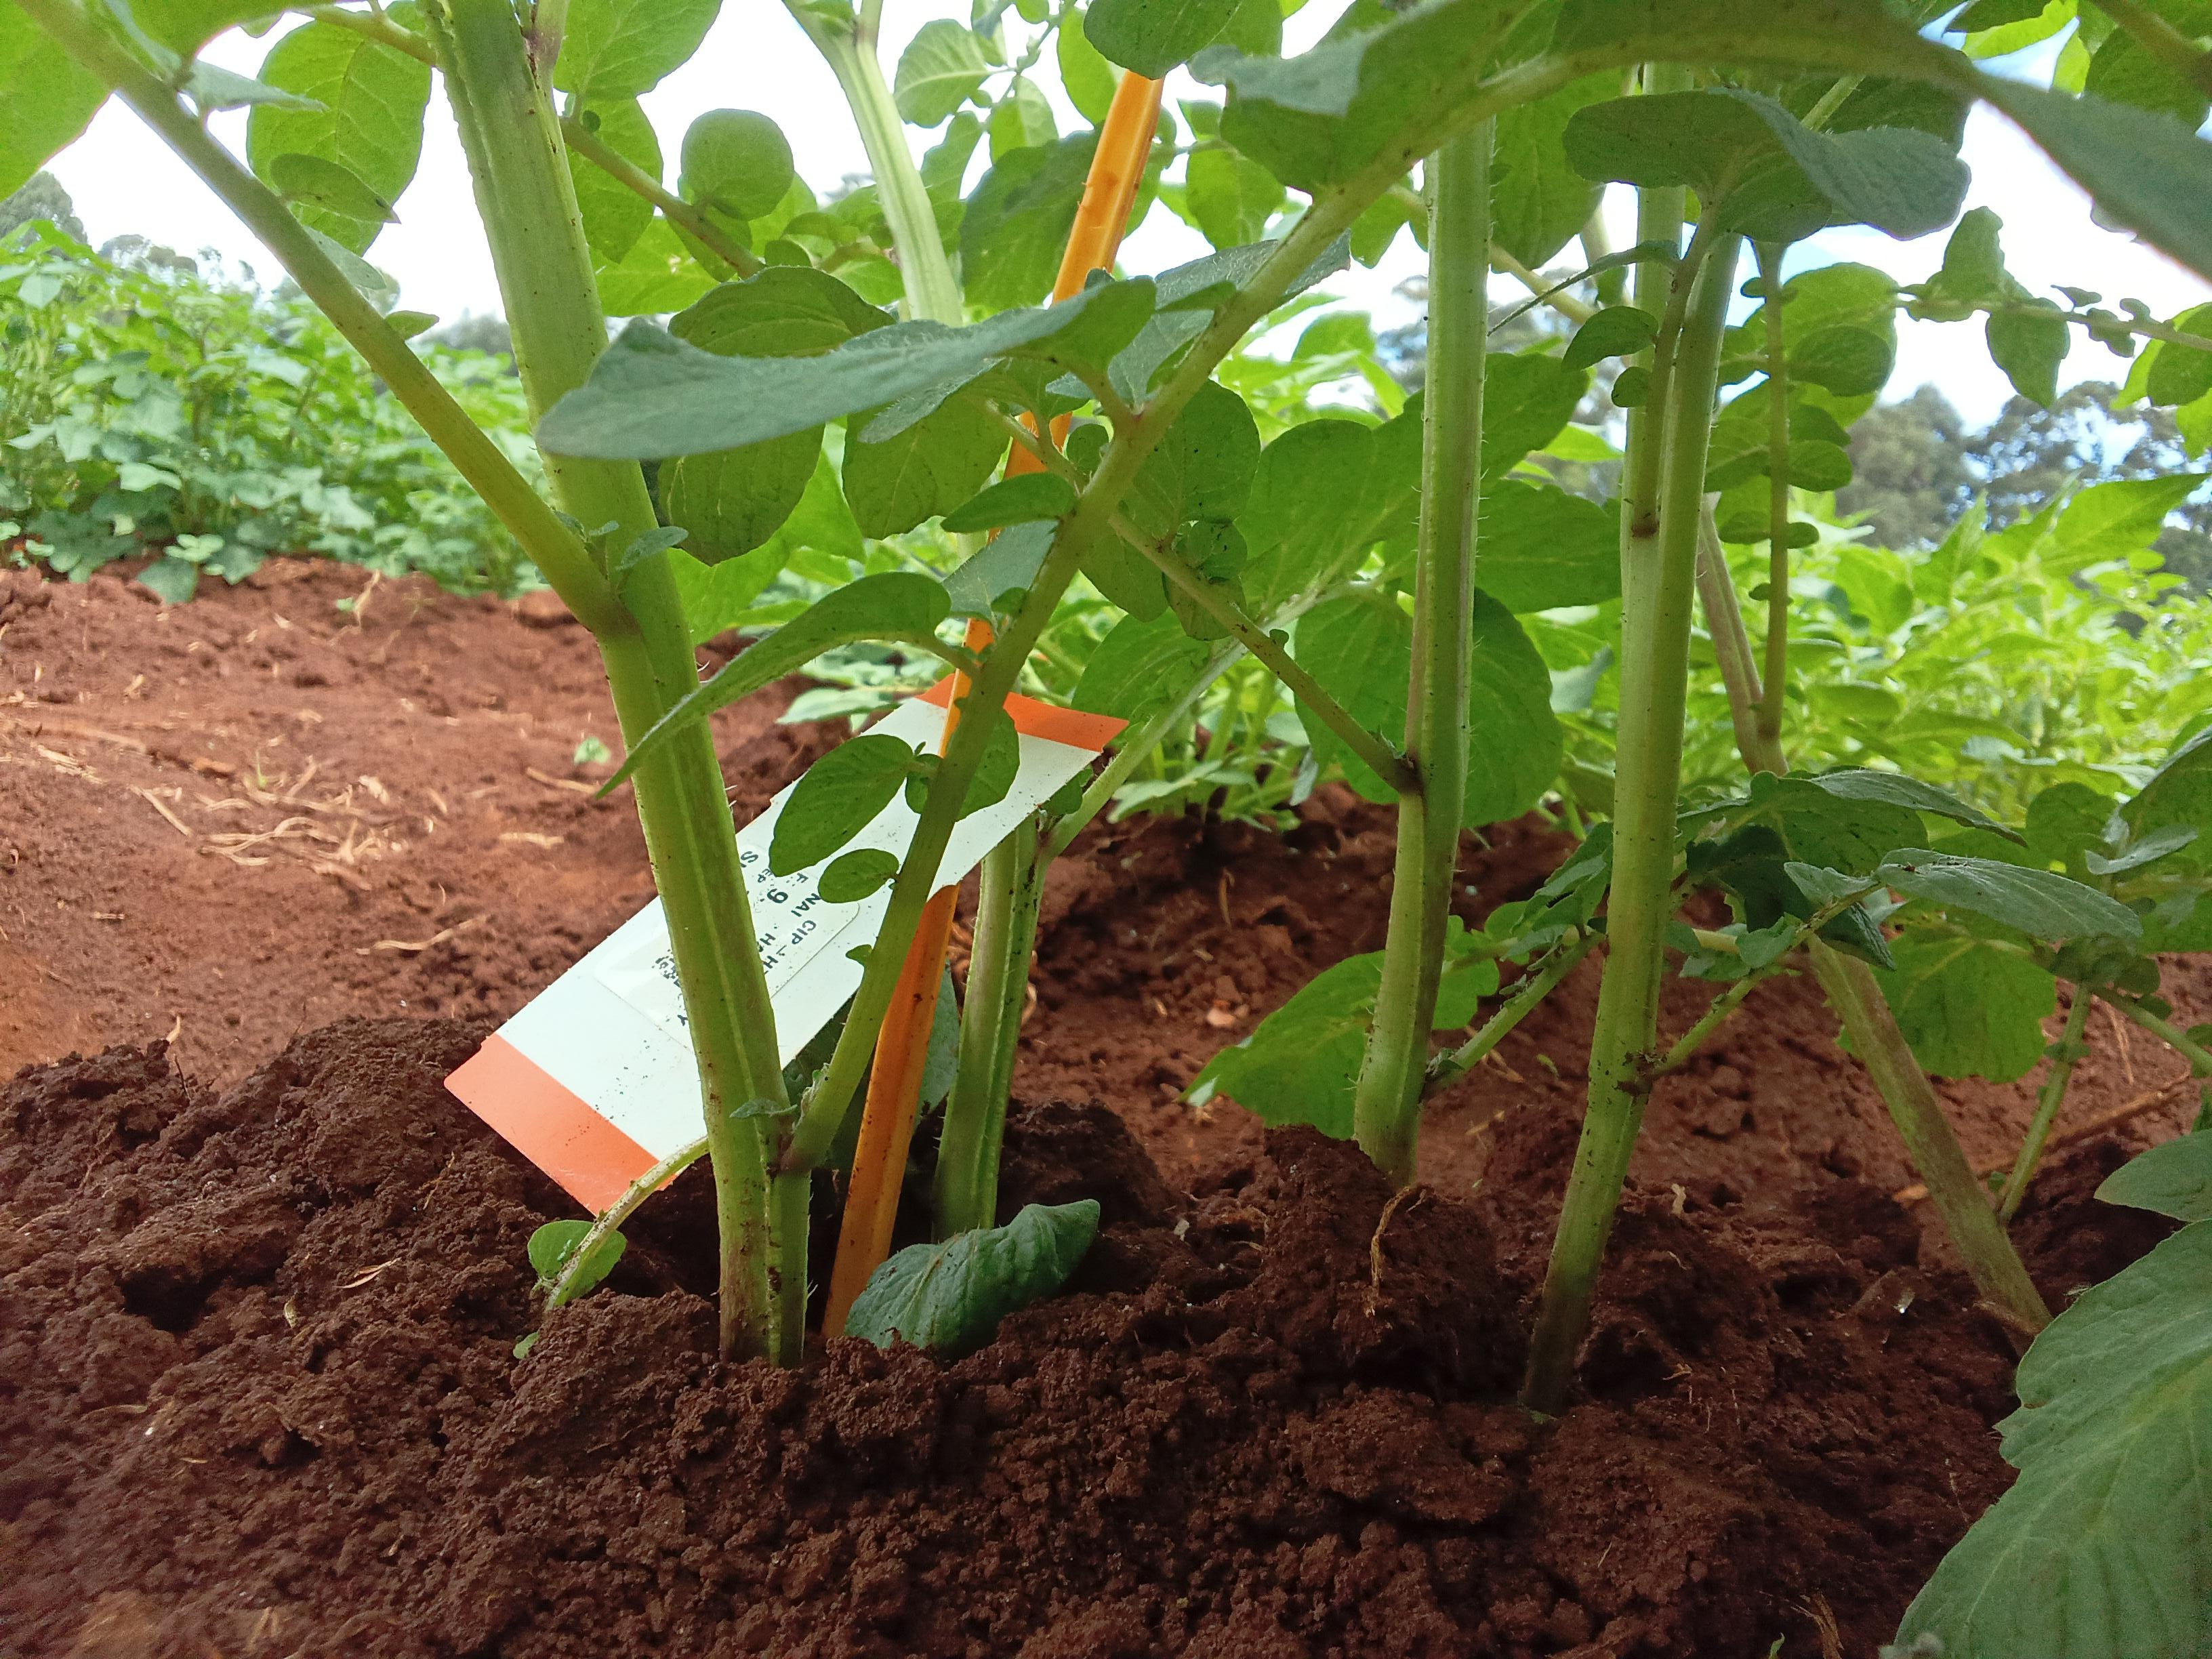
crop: potato
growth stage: emergence
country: Kenya
